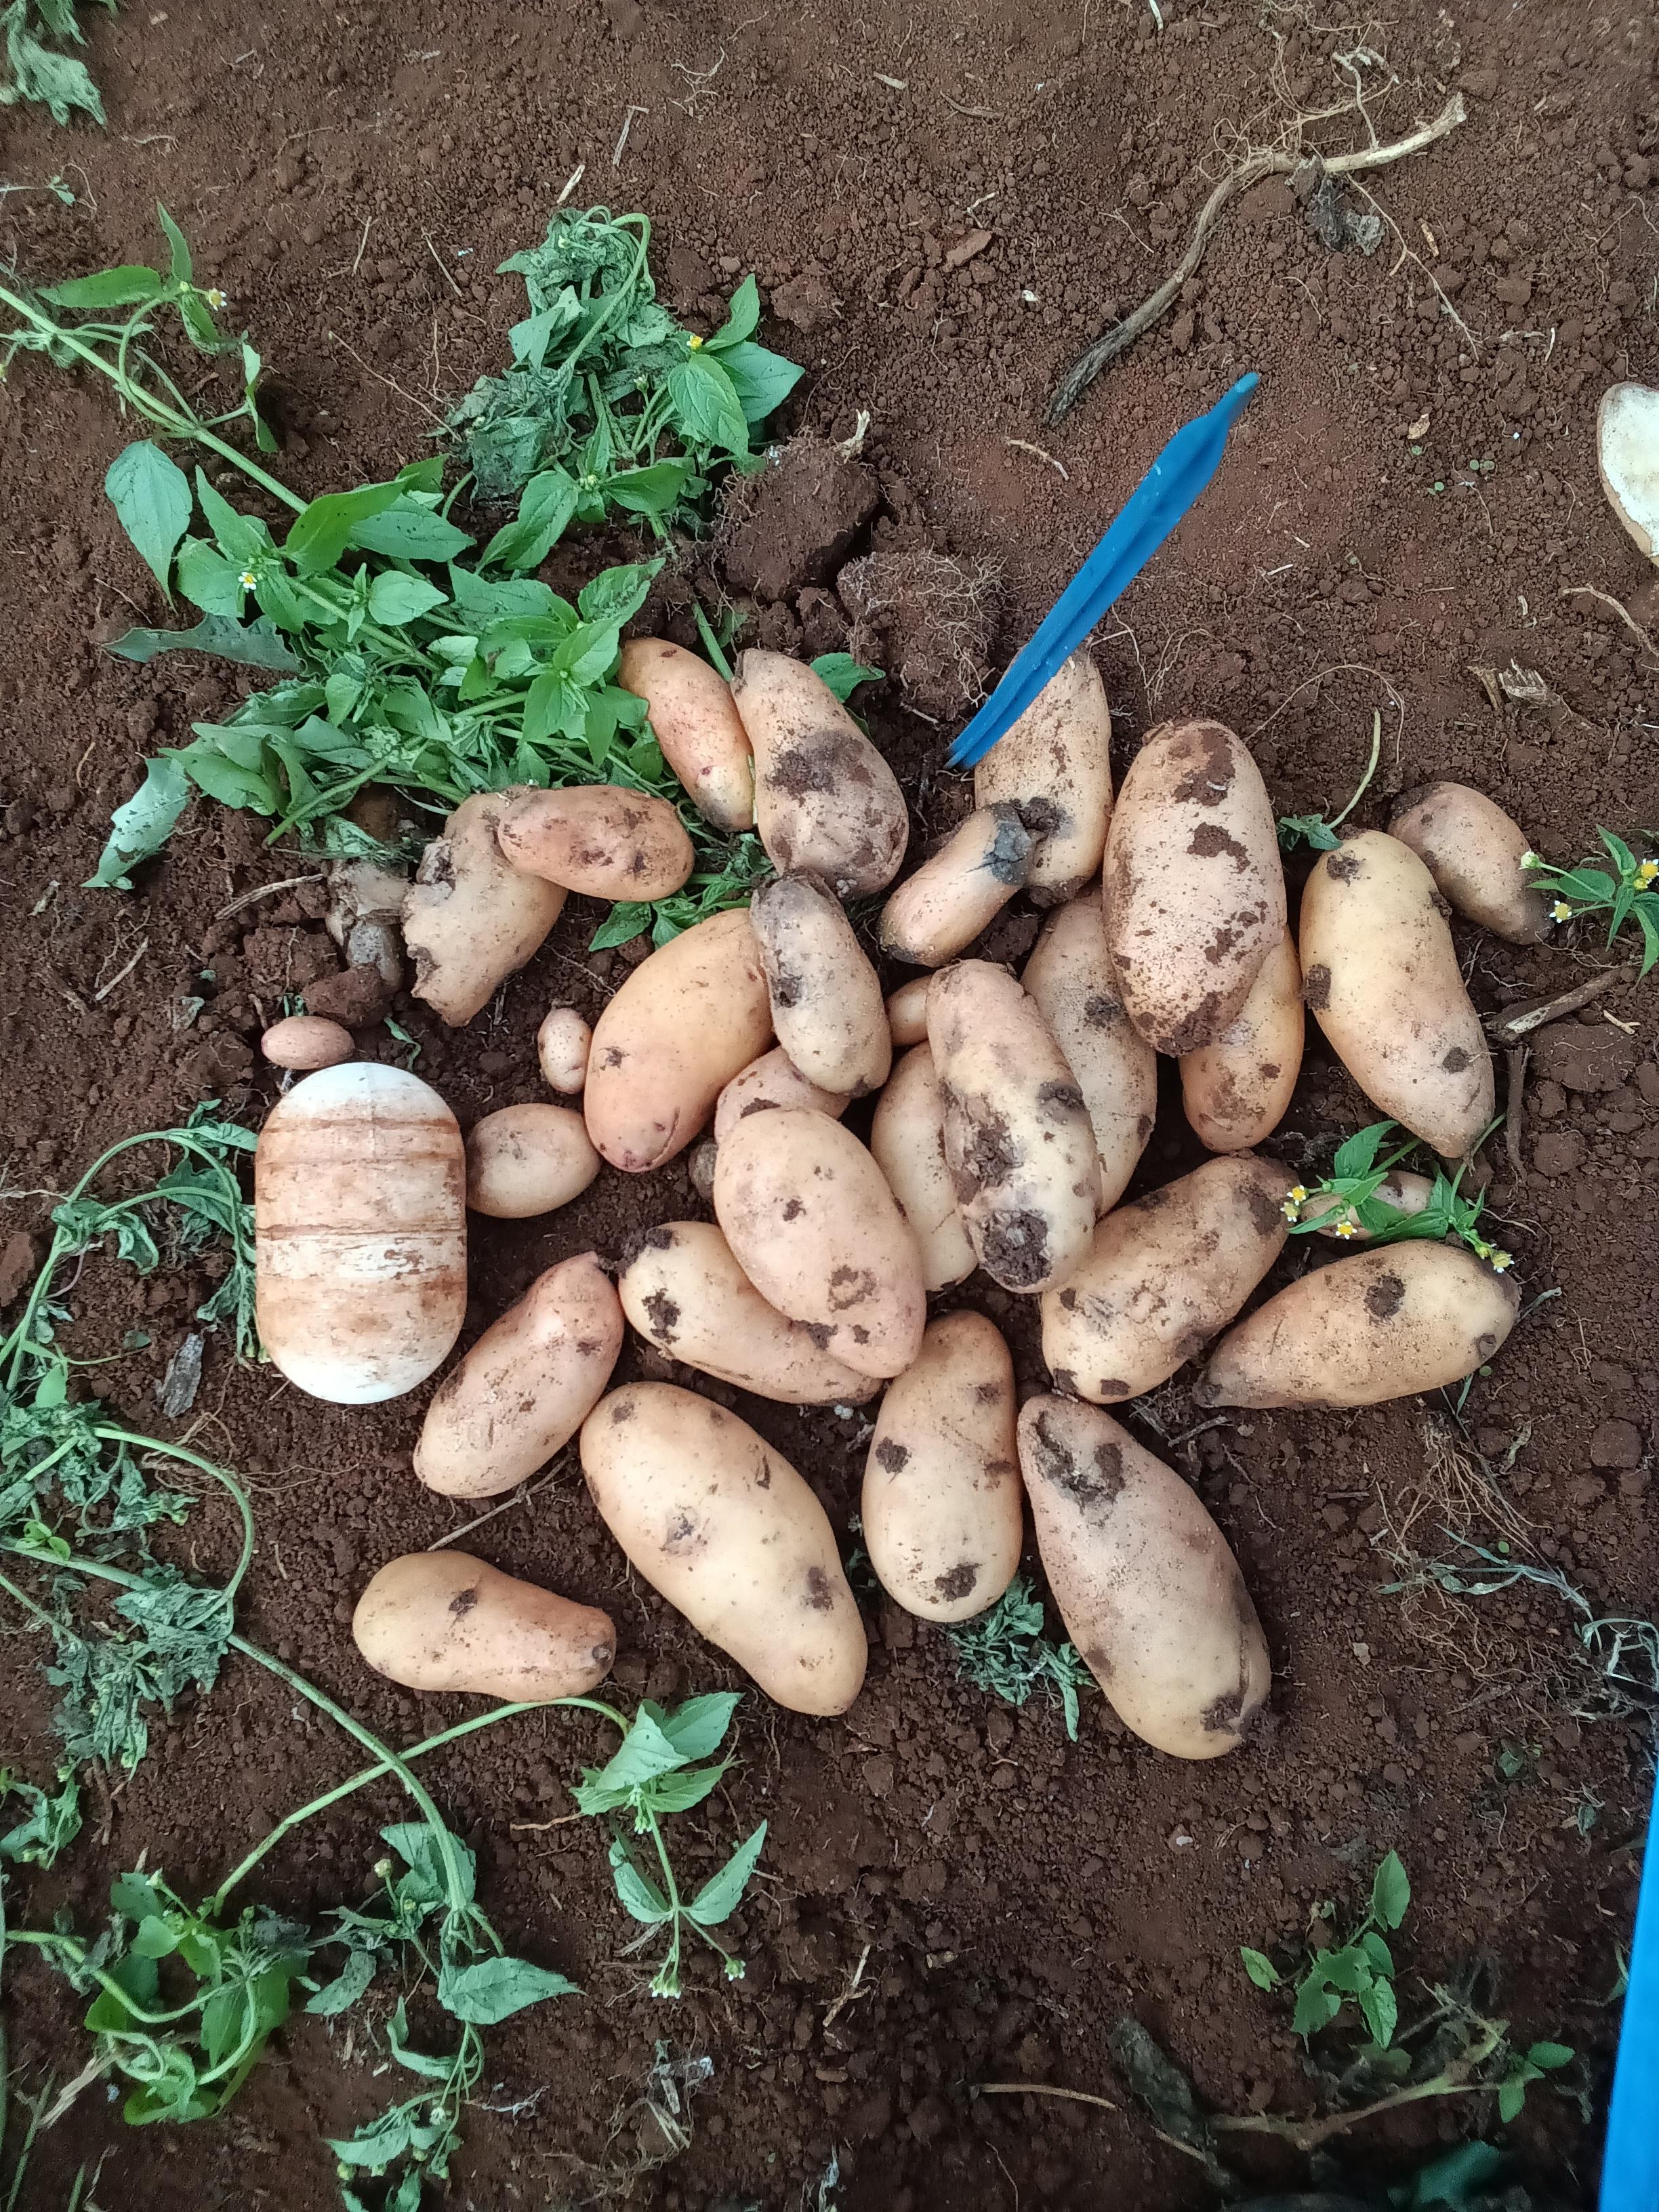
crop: potato
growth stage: harvest
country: Kenya
